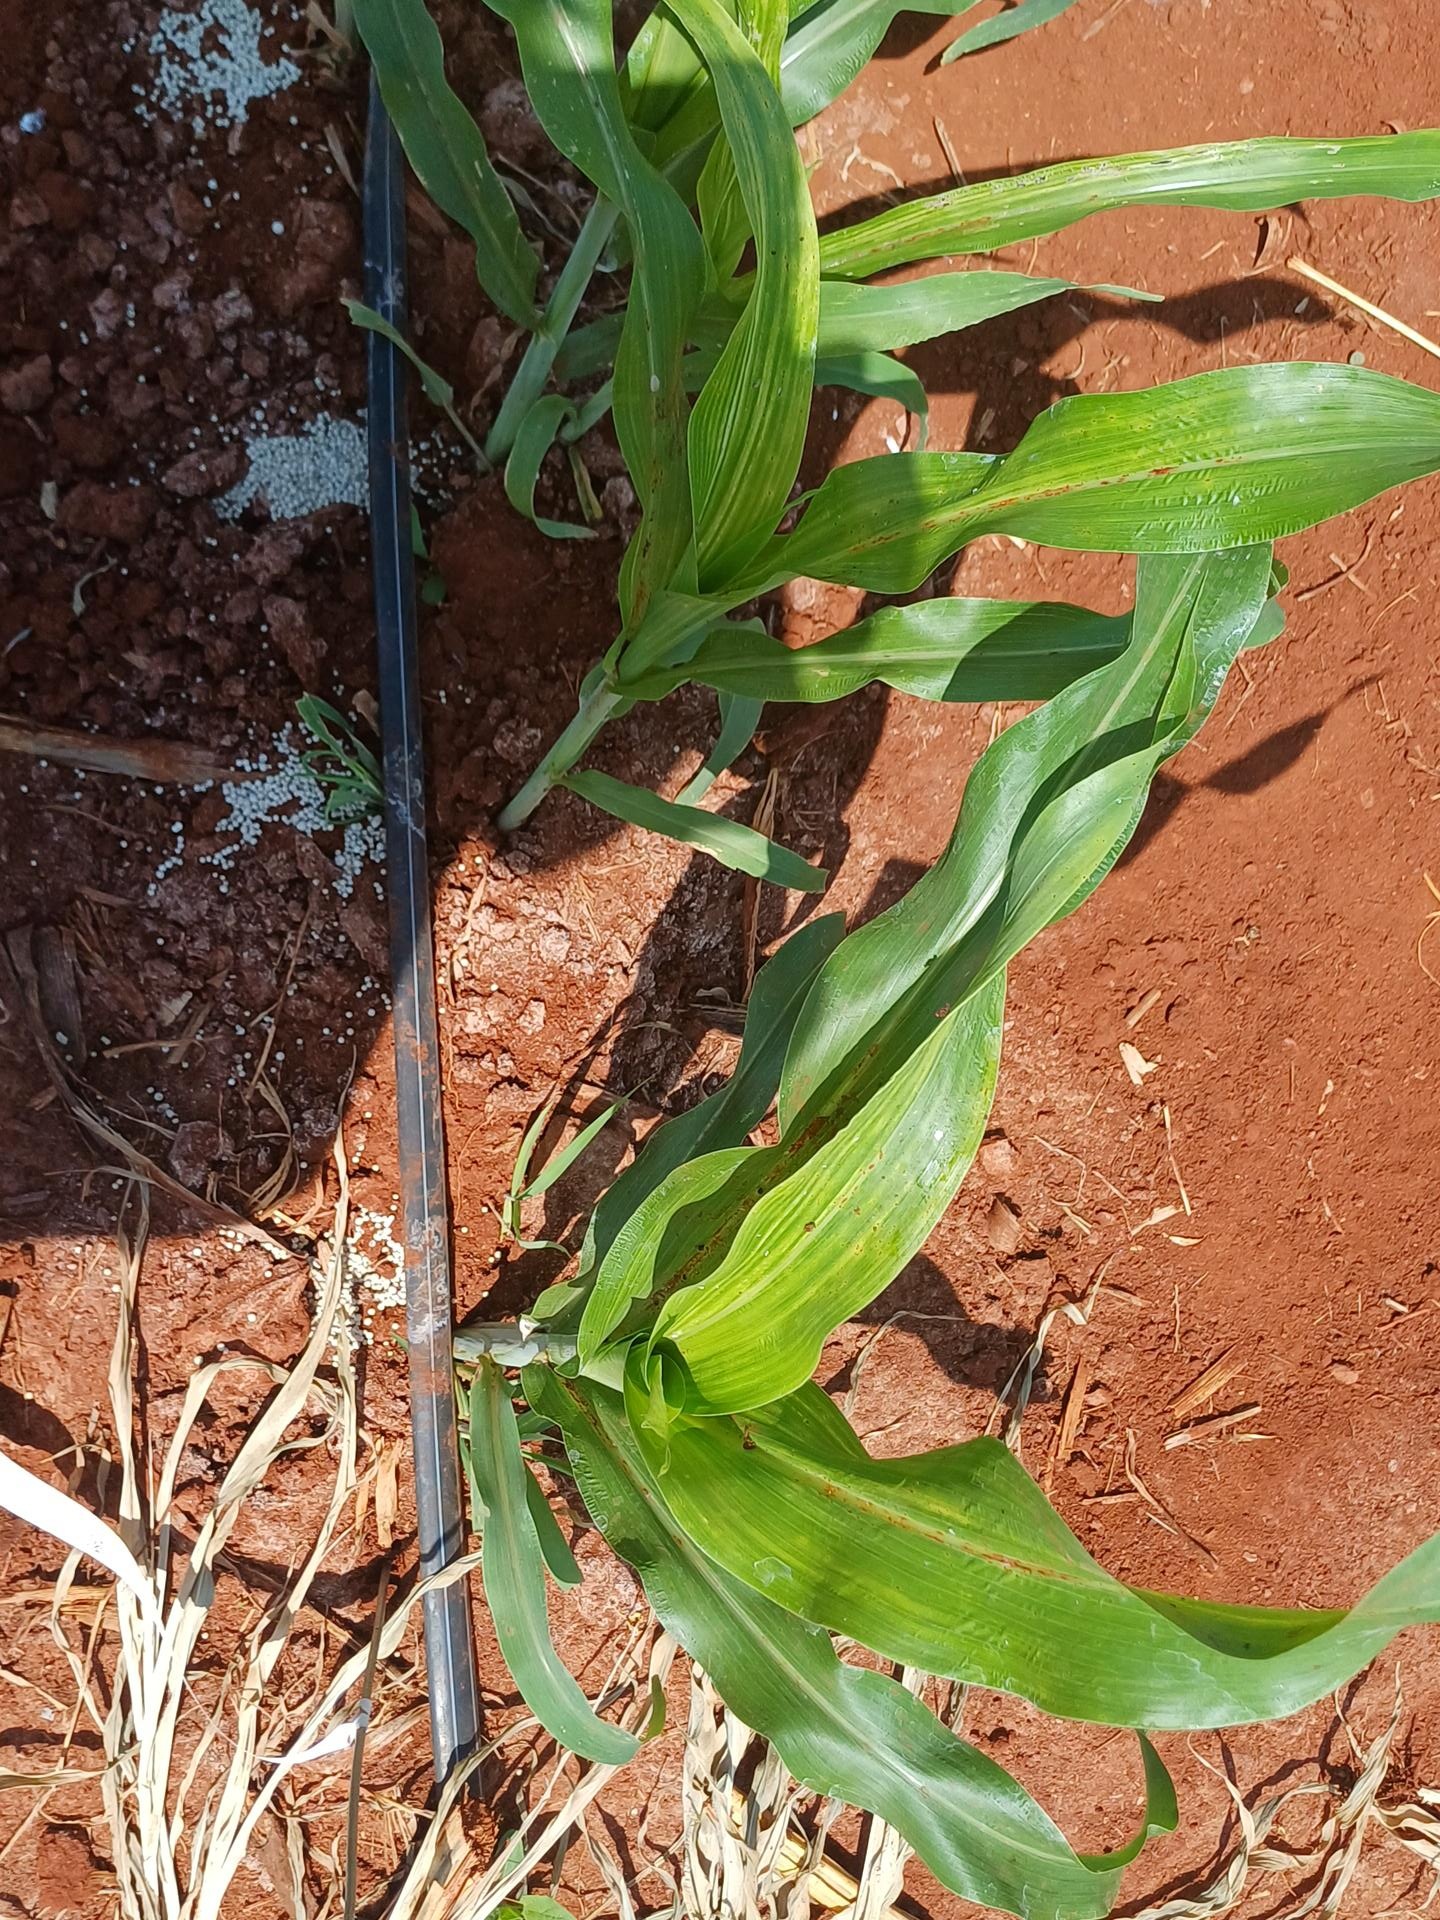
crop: sorghum
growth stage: vegetative
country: Kenya
